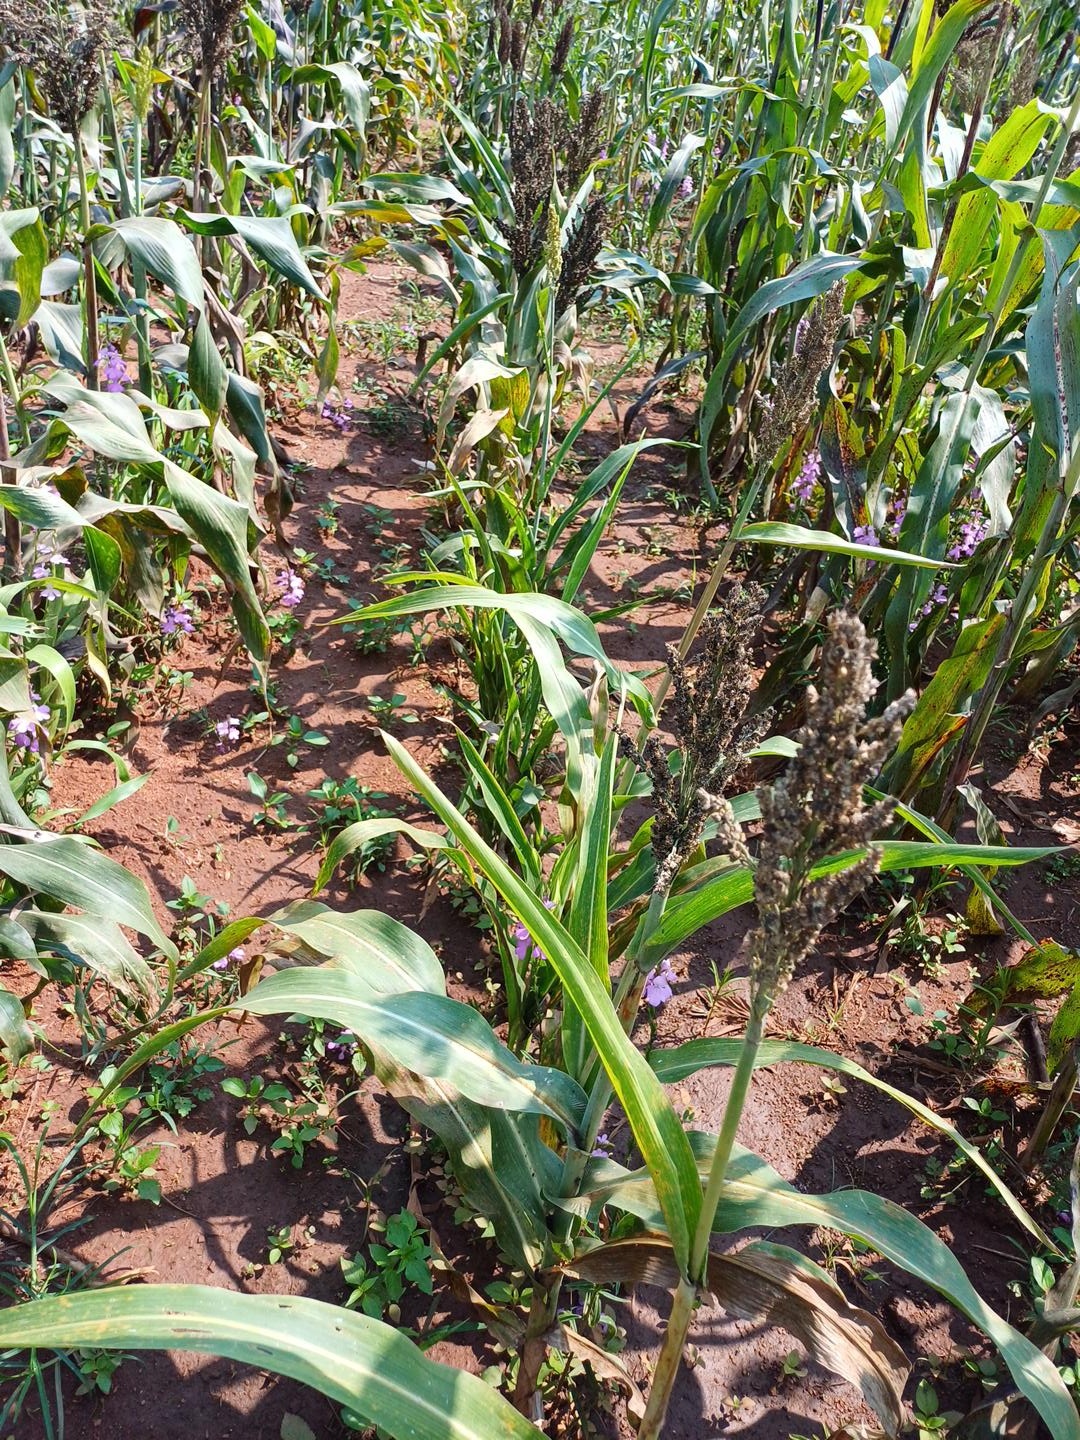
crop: sorghum
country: Kenya
